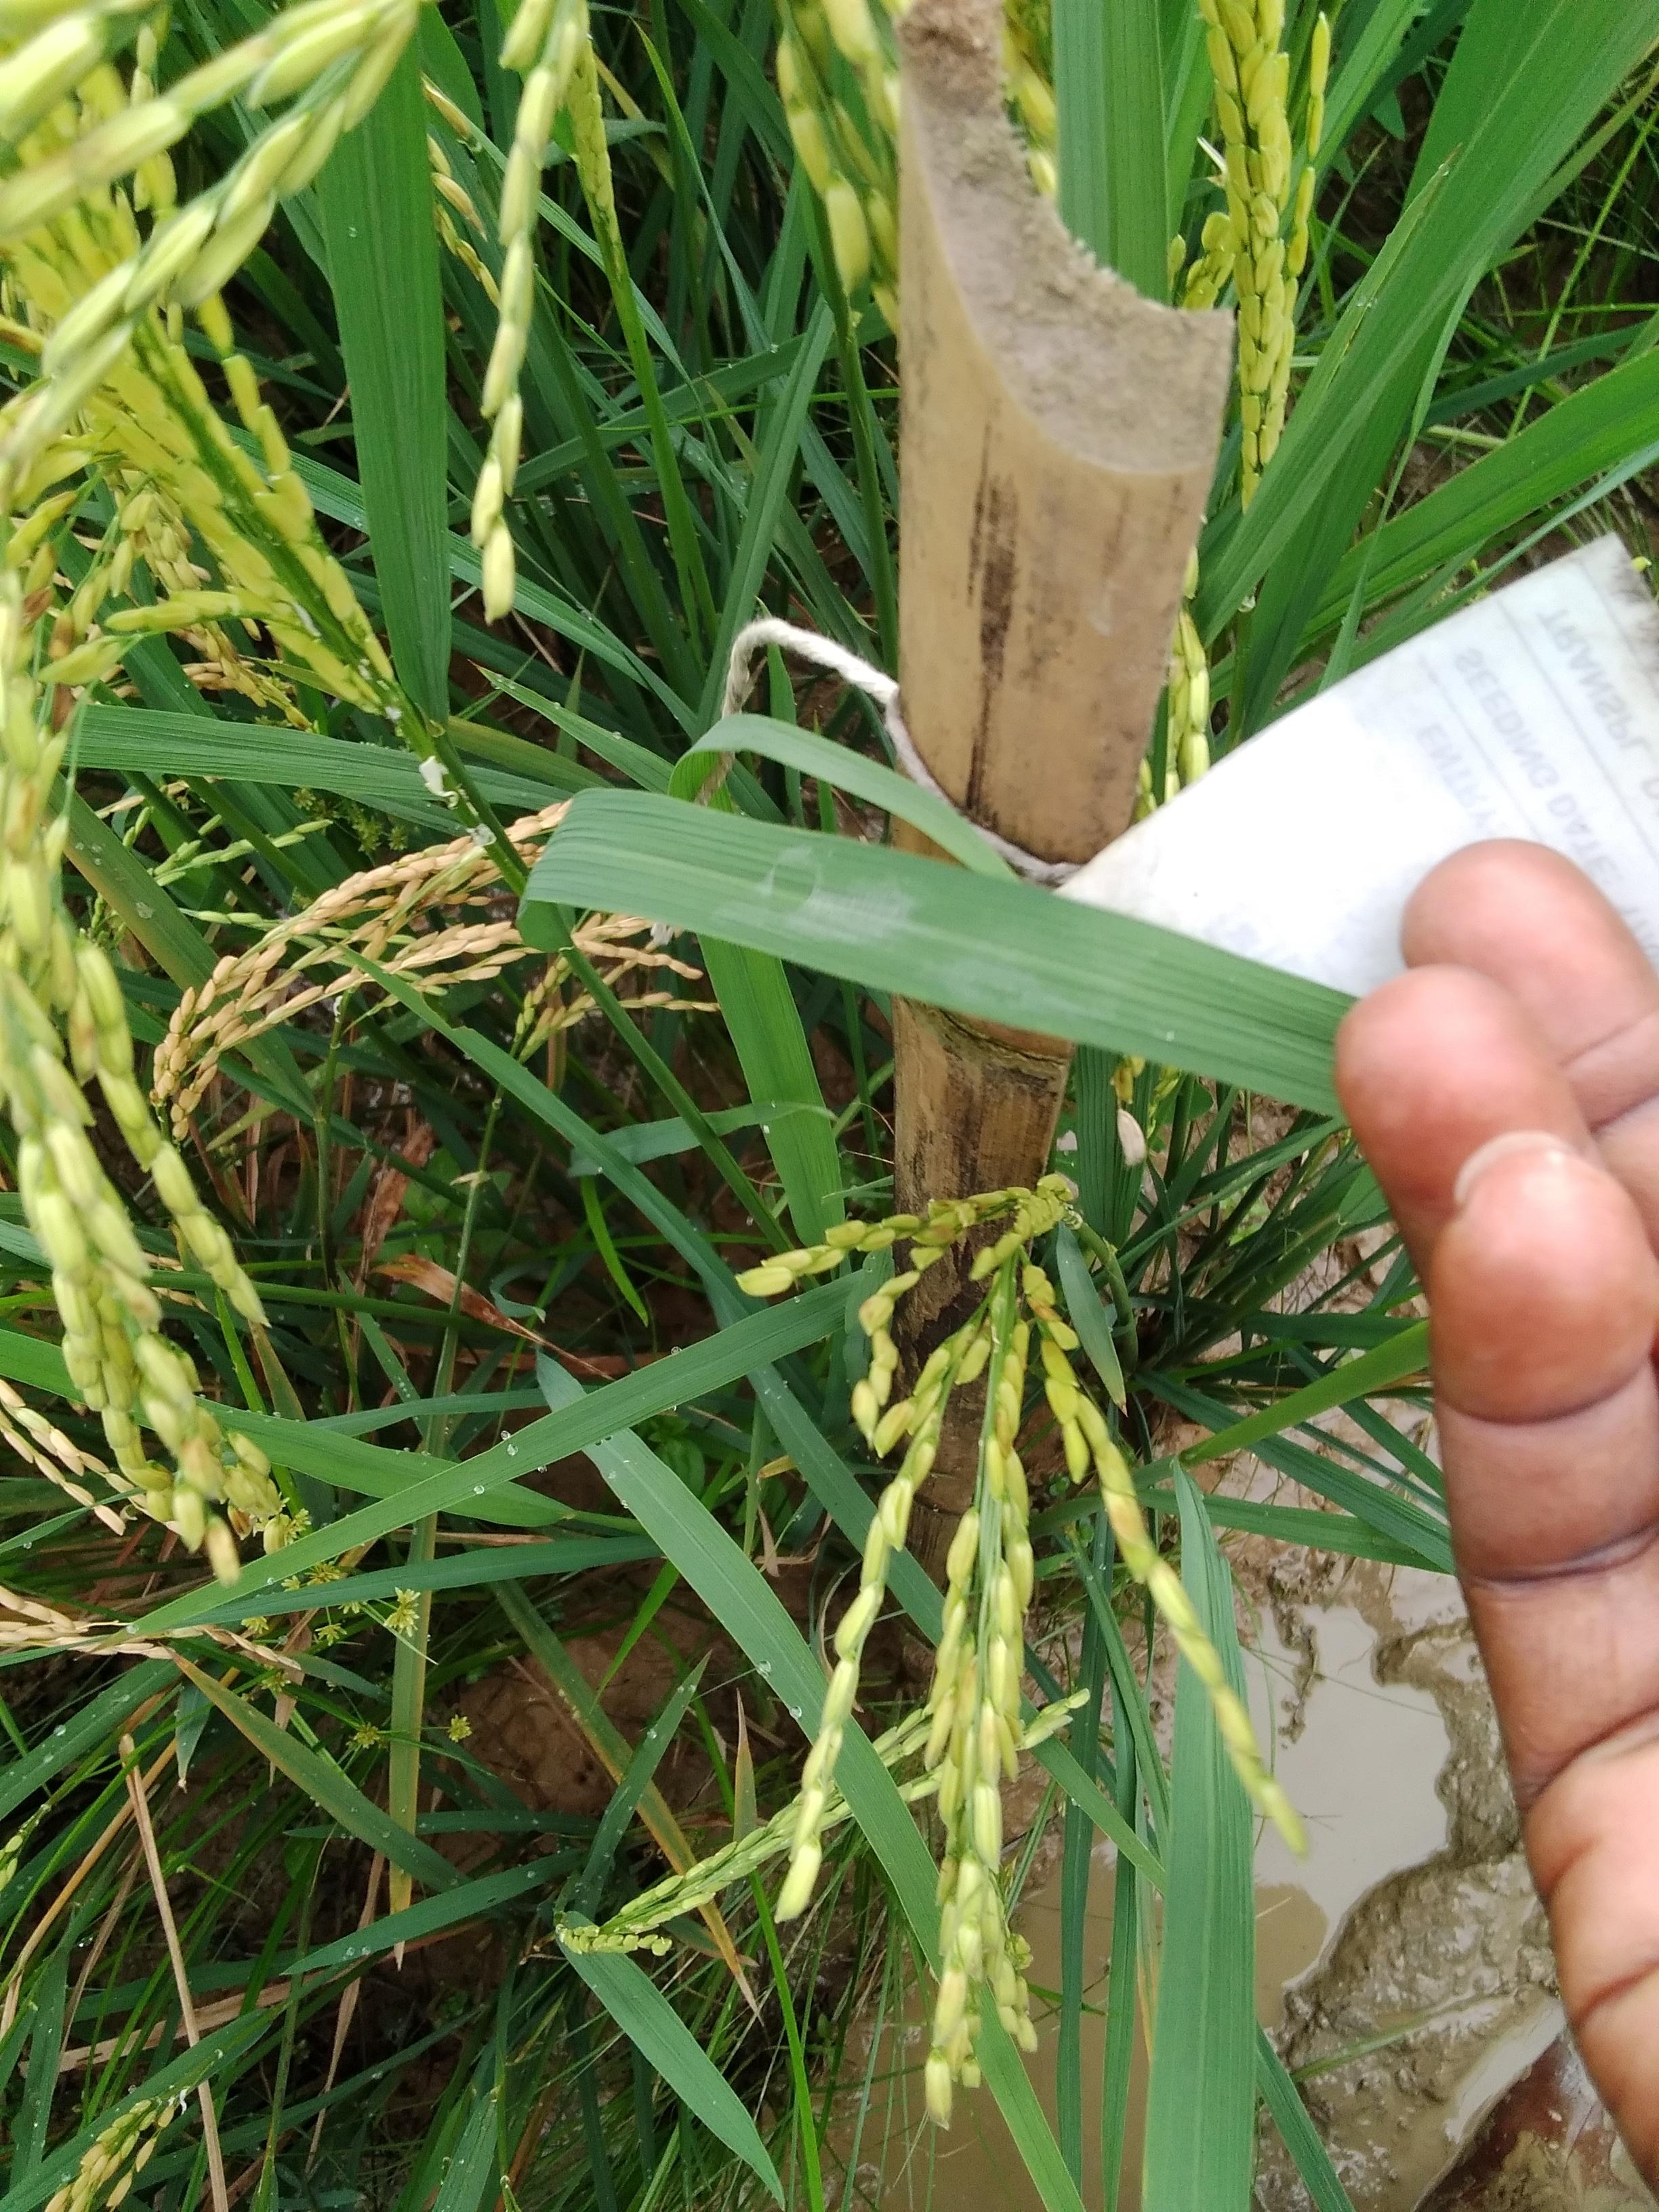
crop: rice
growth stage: stage dough
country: Nigeria
